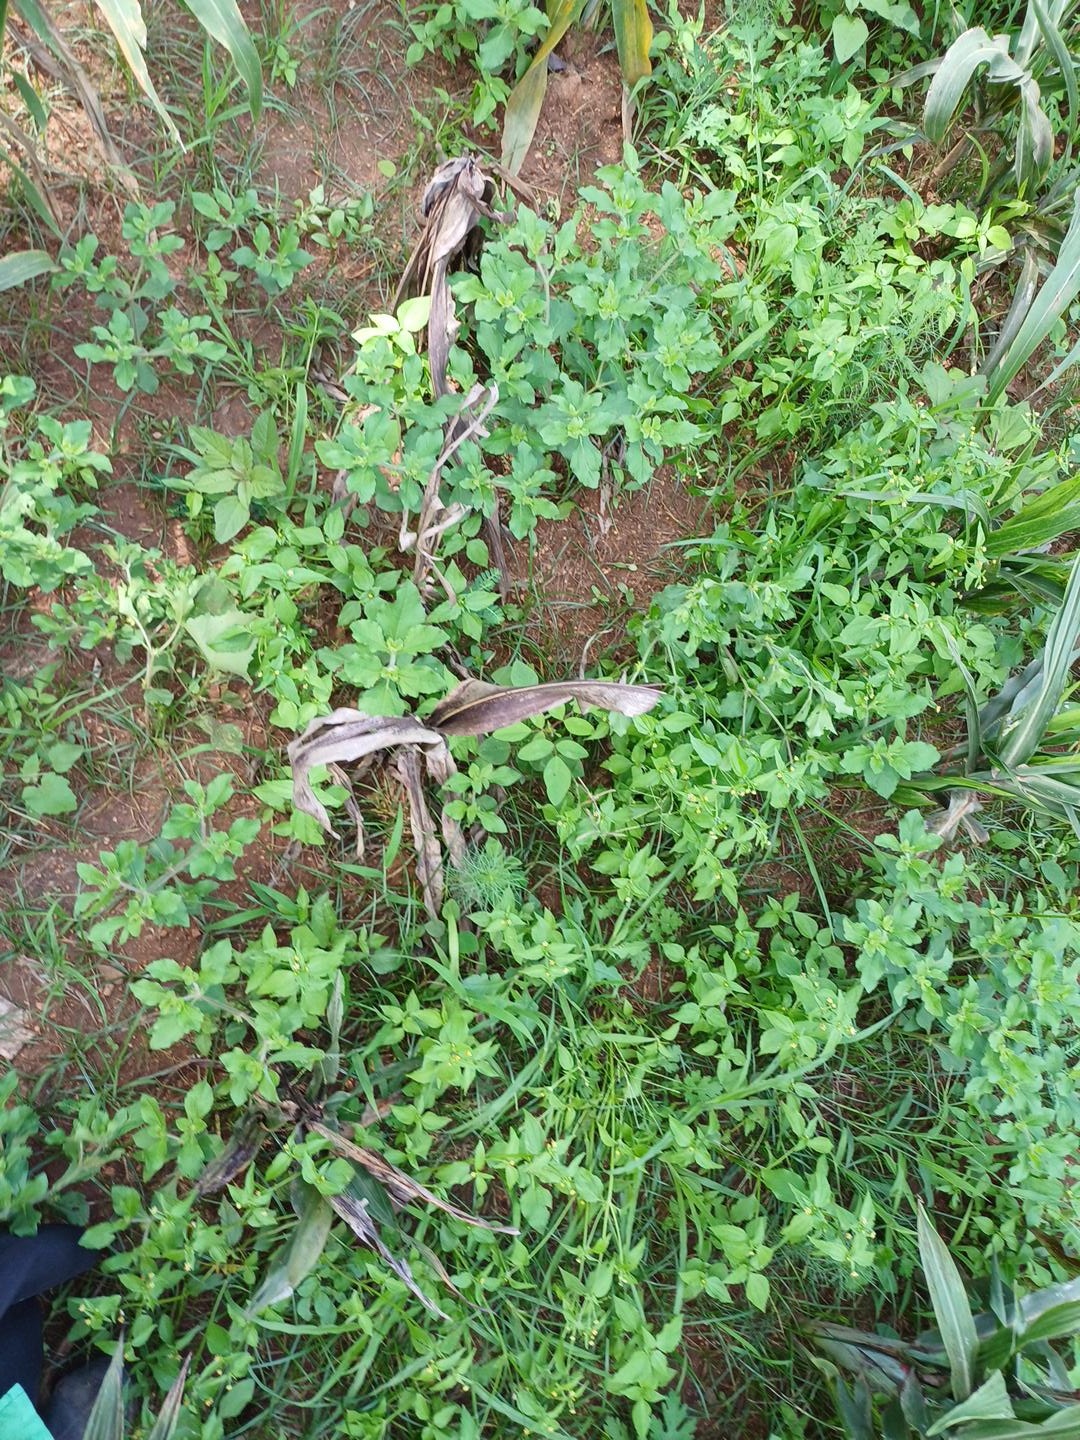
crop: sorghum
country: Kenya
